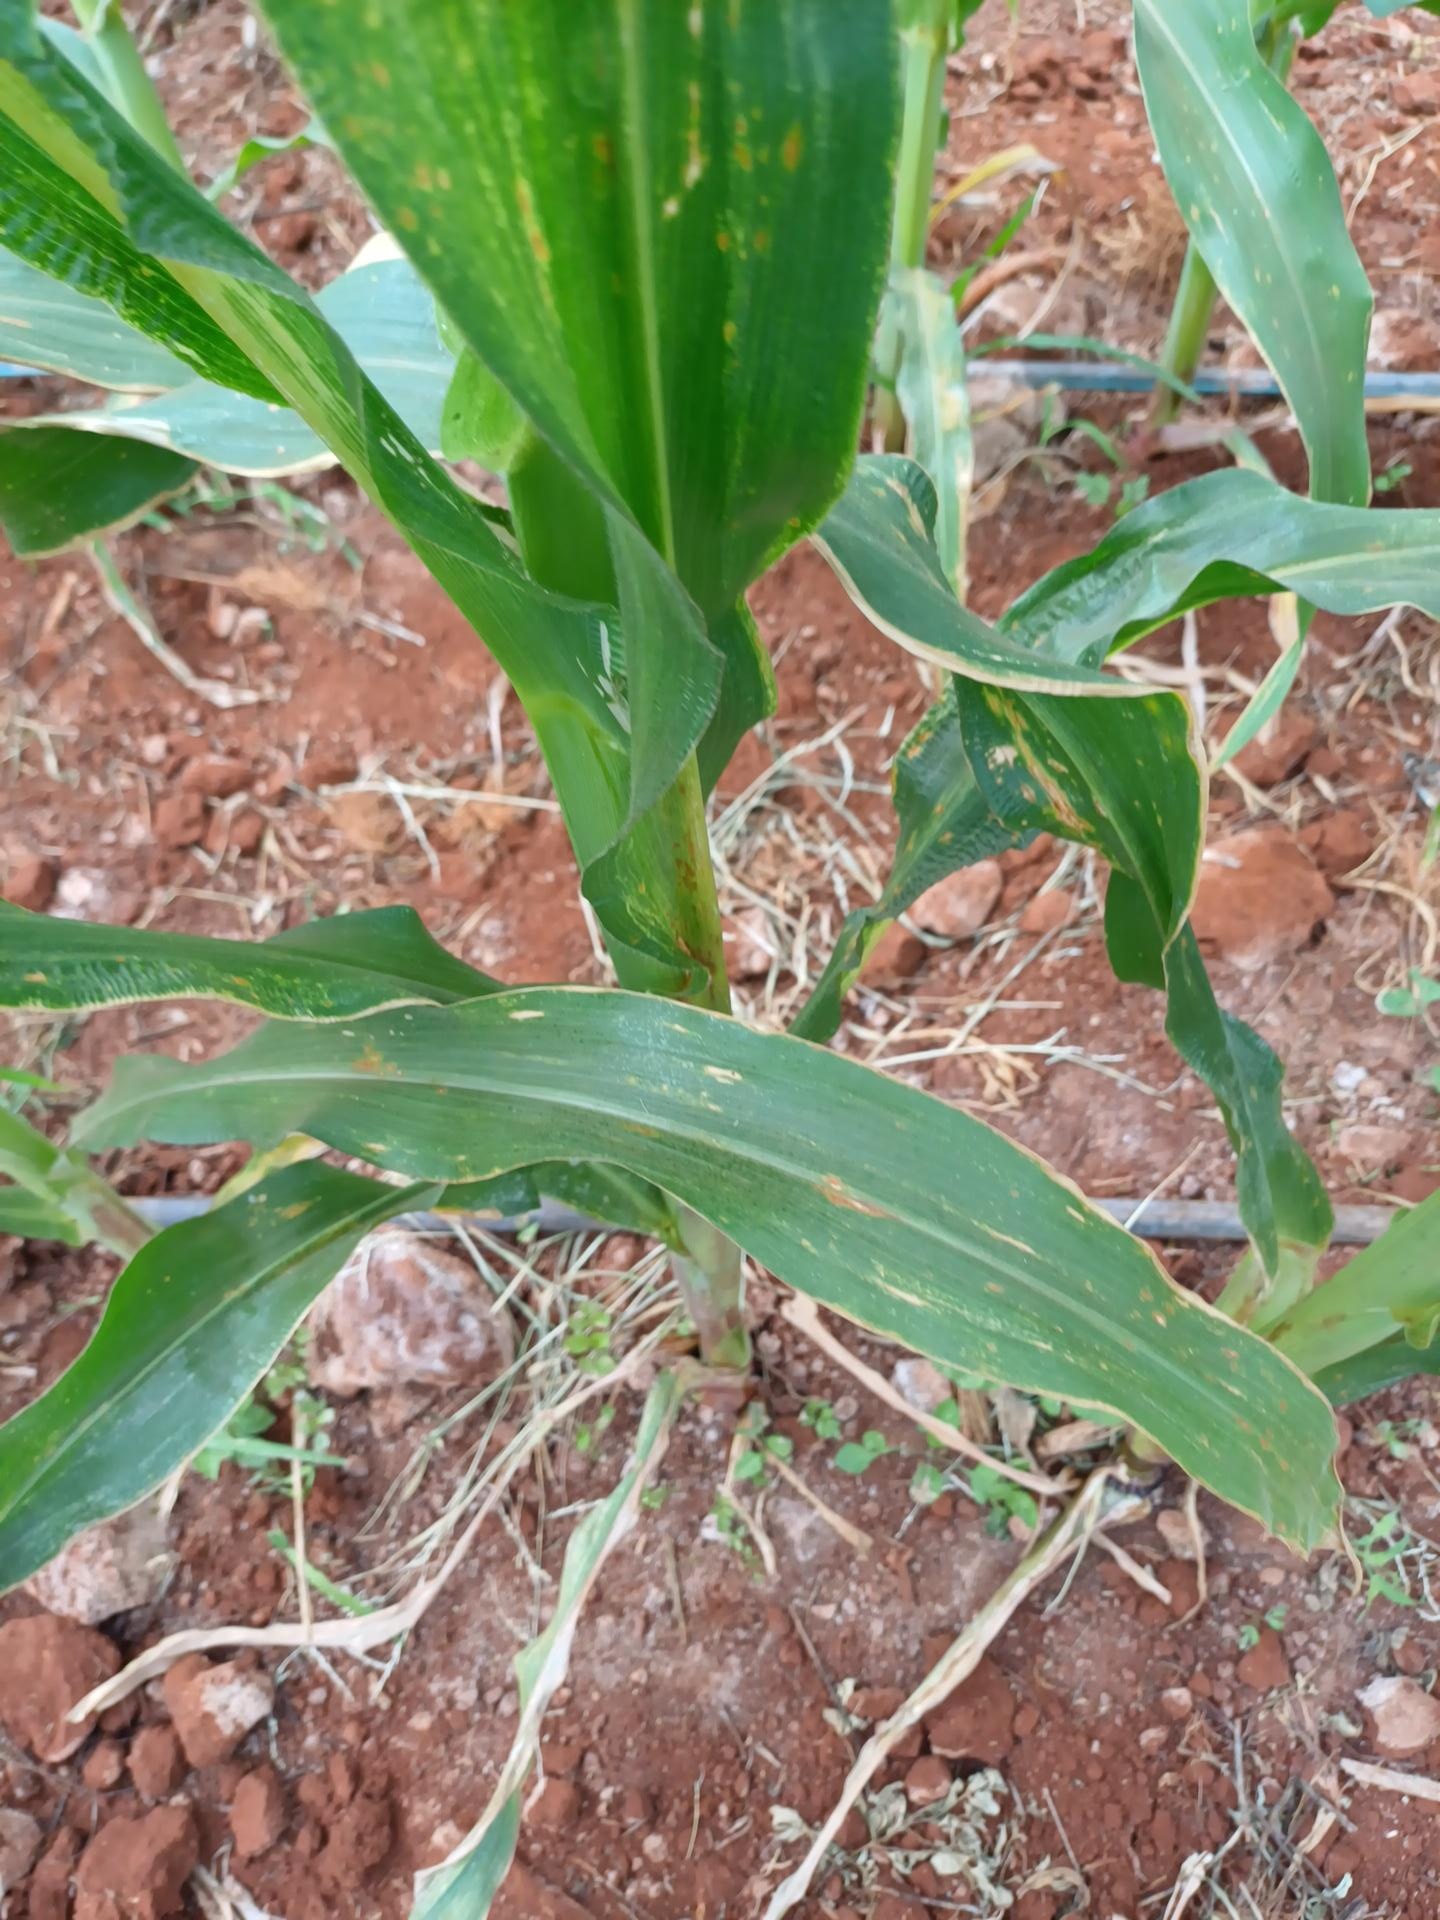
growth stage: vegetative
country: Kenya
